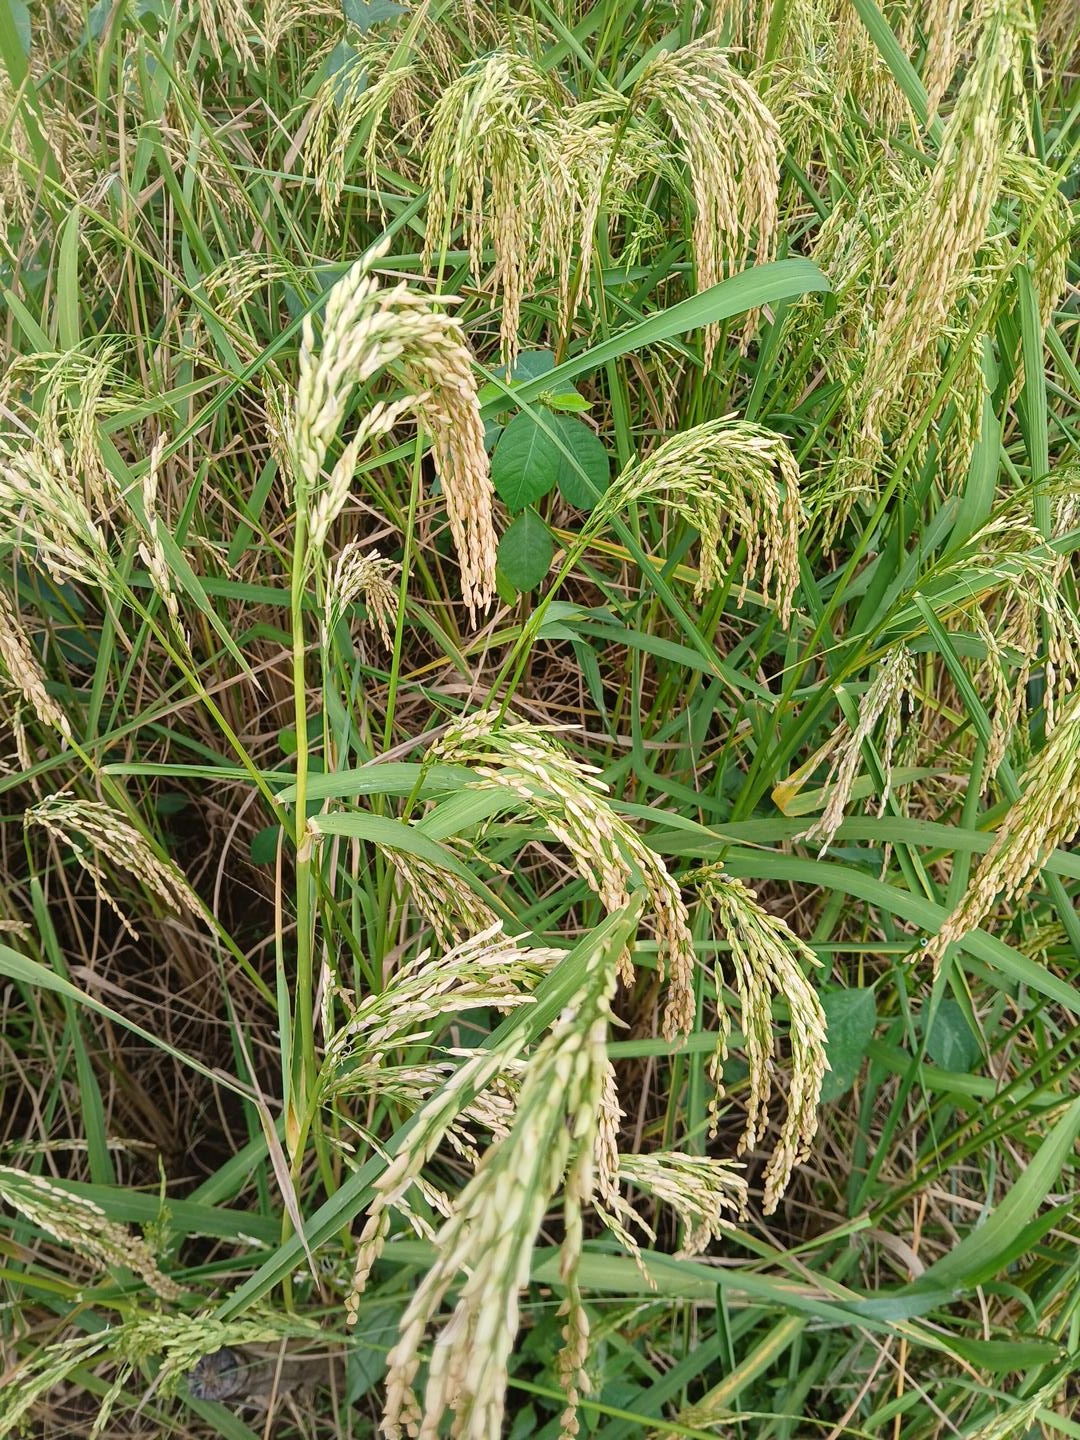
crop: rice
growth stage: ripening
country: Côte d'Ivoire
